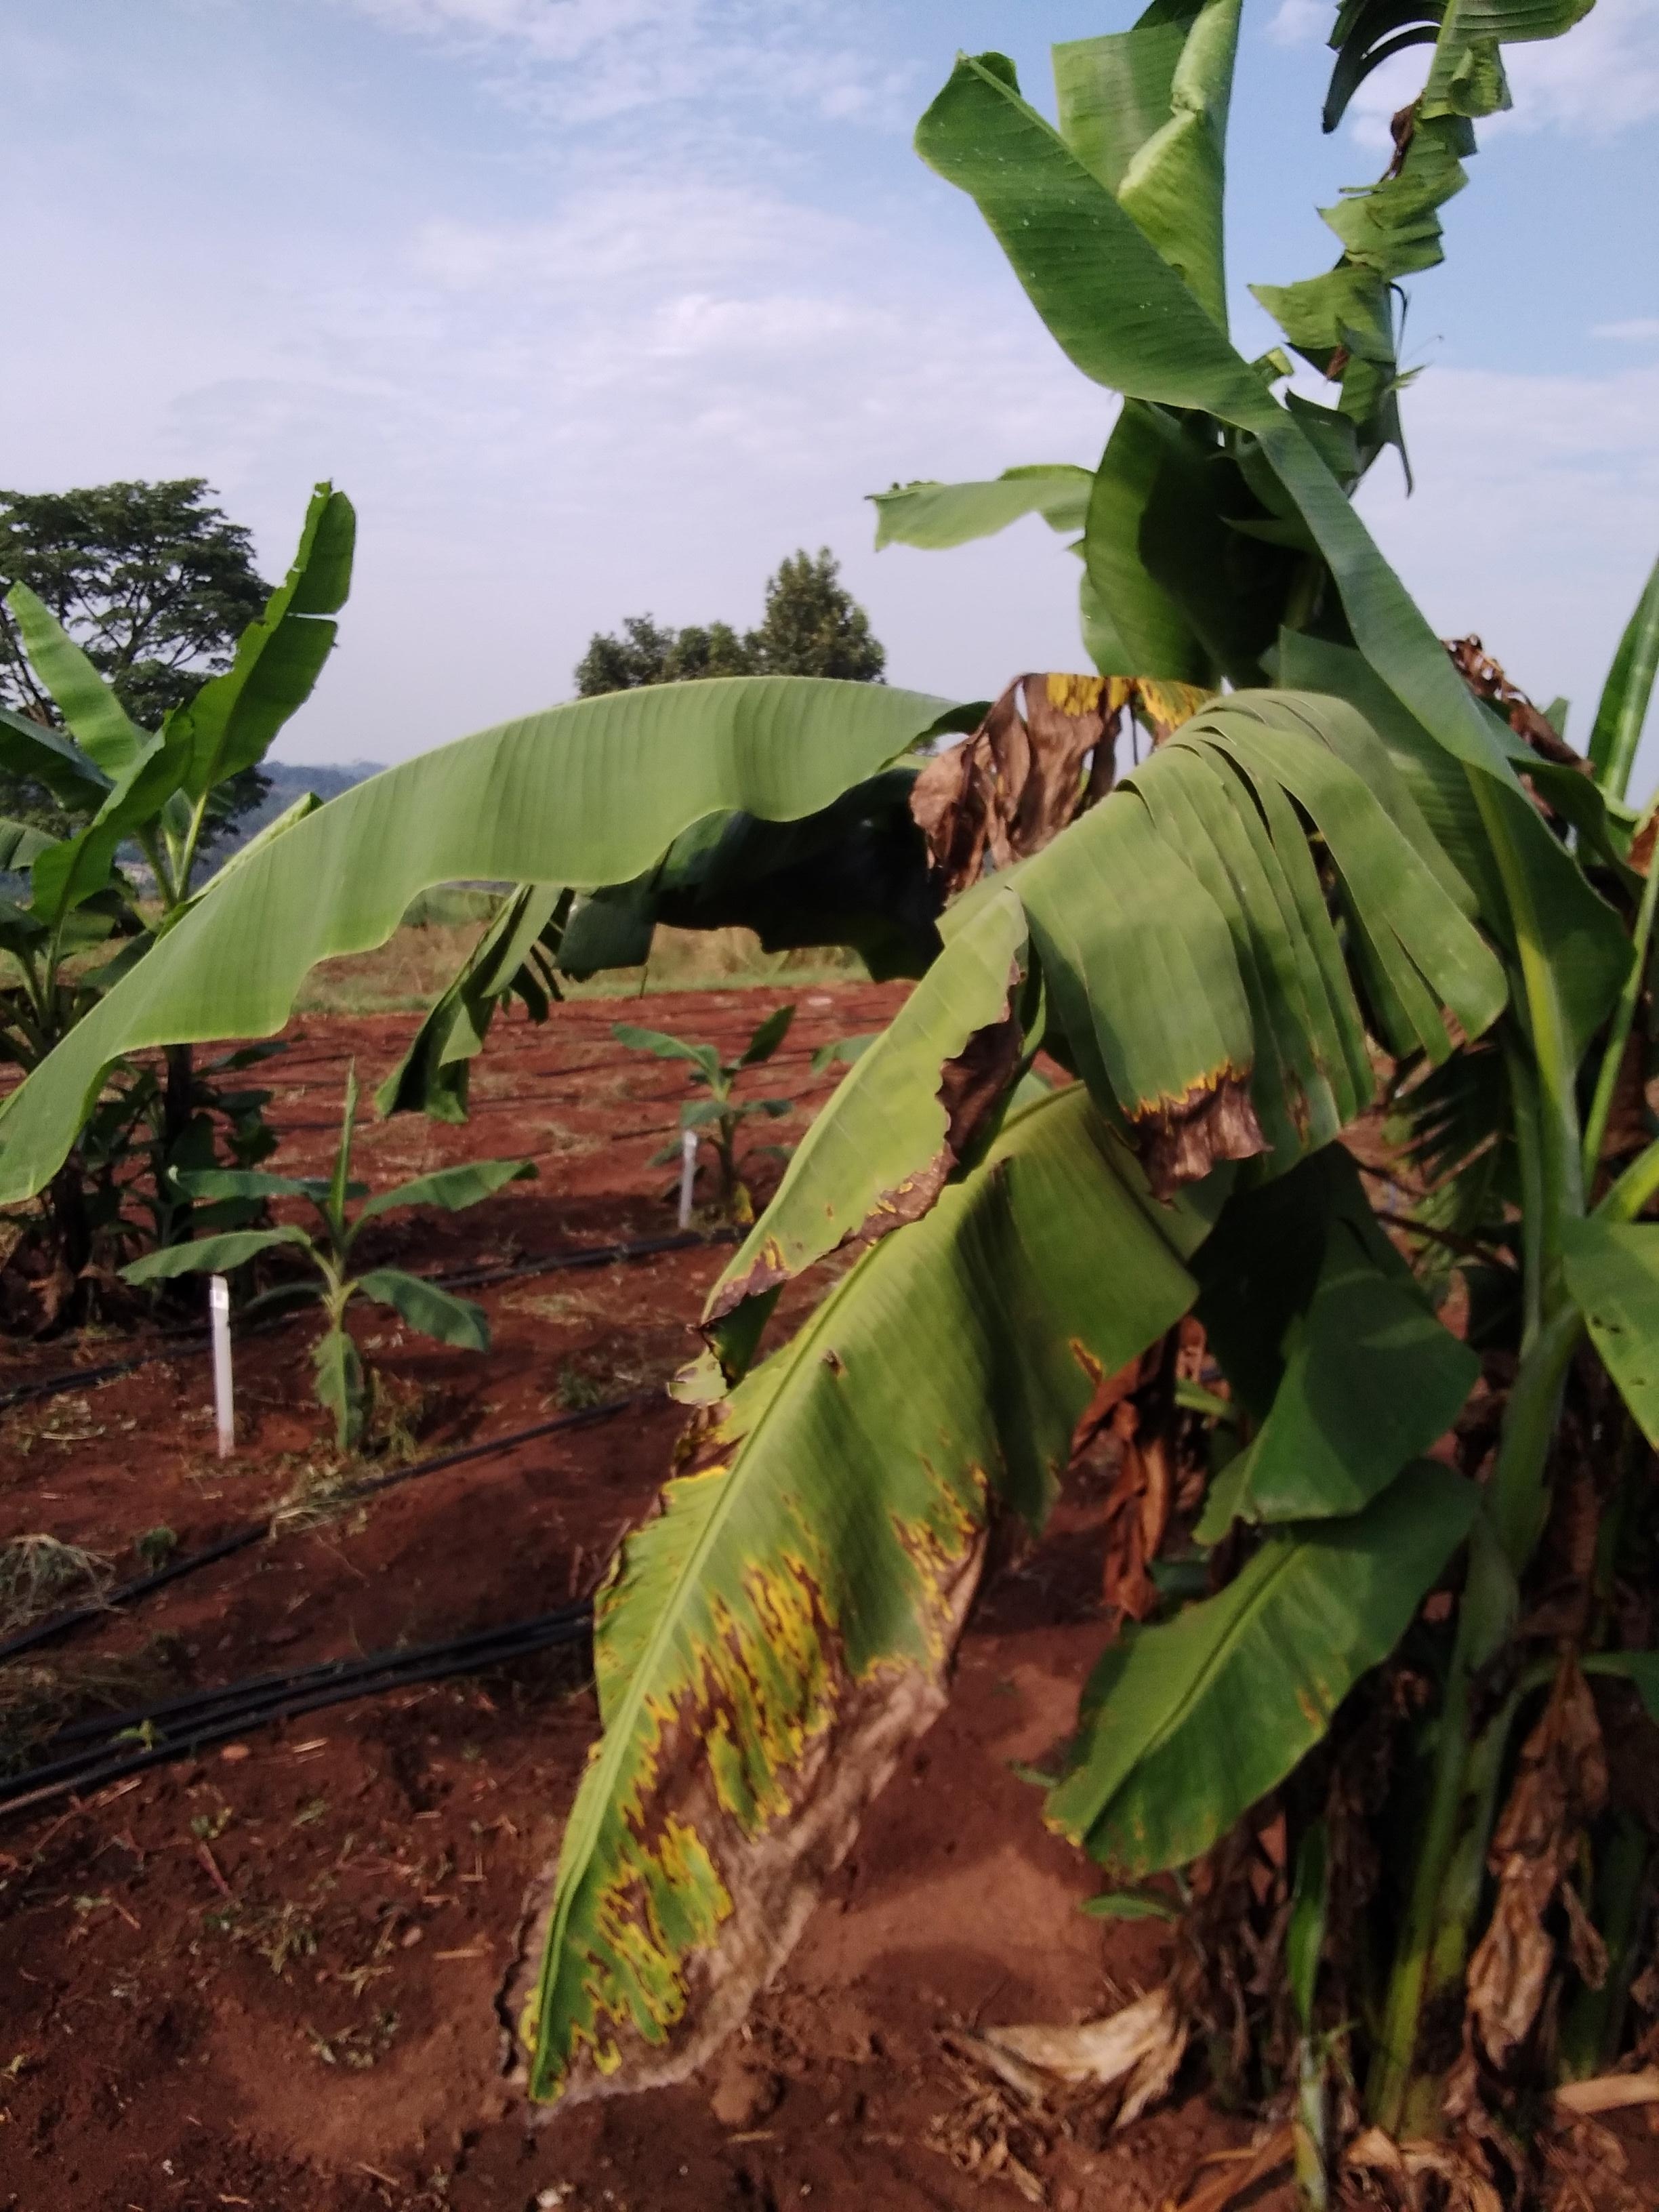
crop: banana
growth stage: vegetative
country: Uganda
